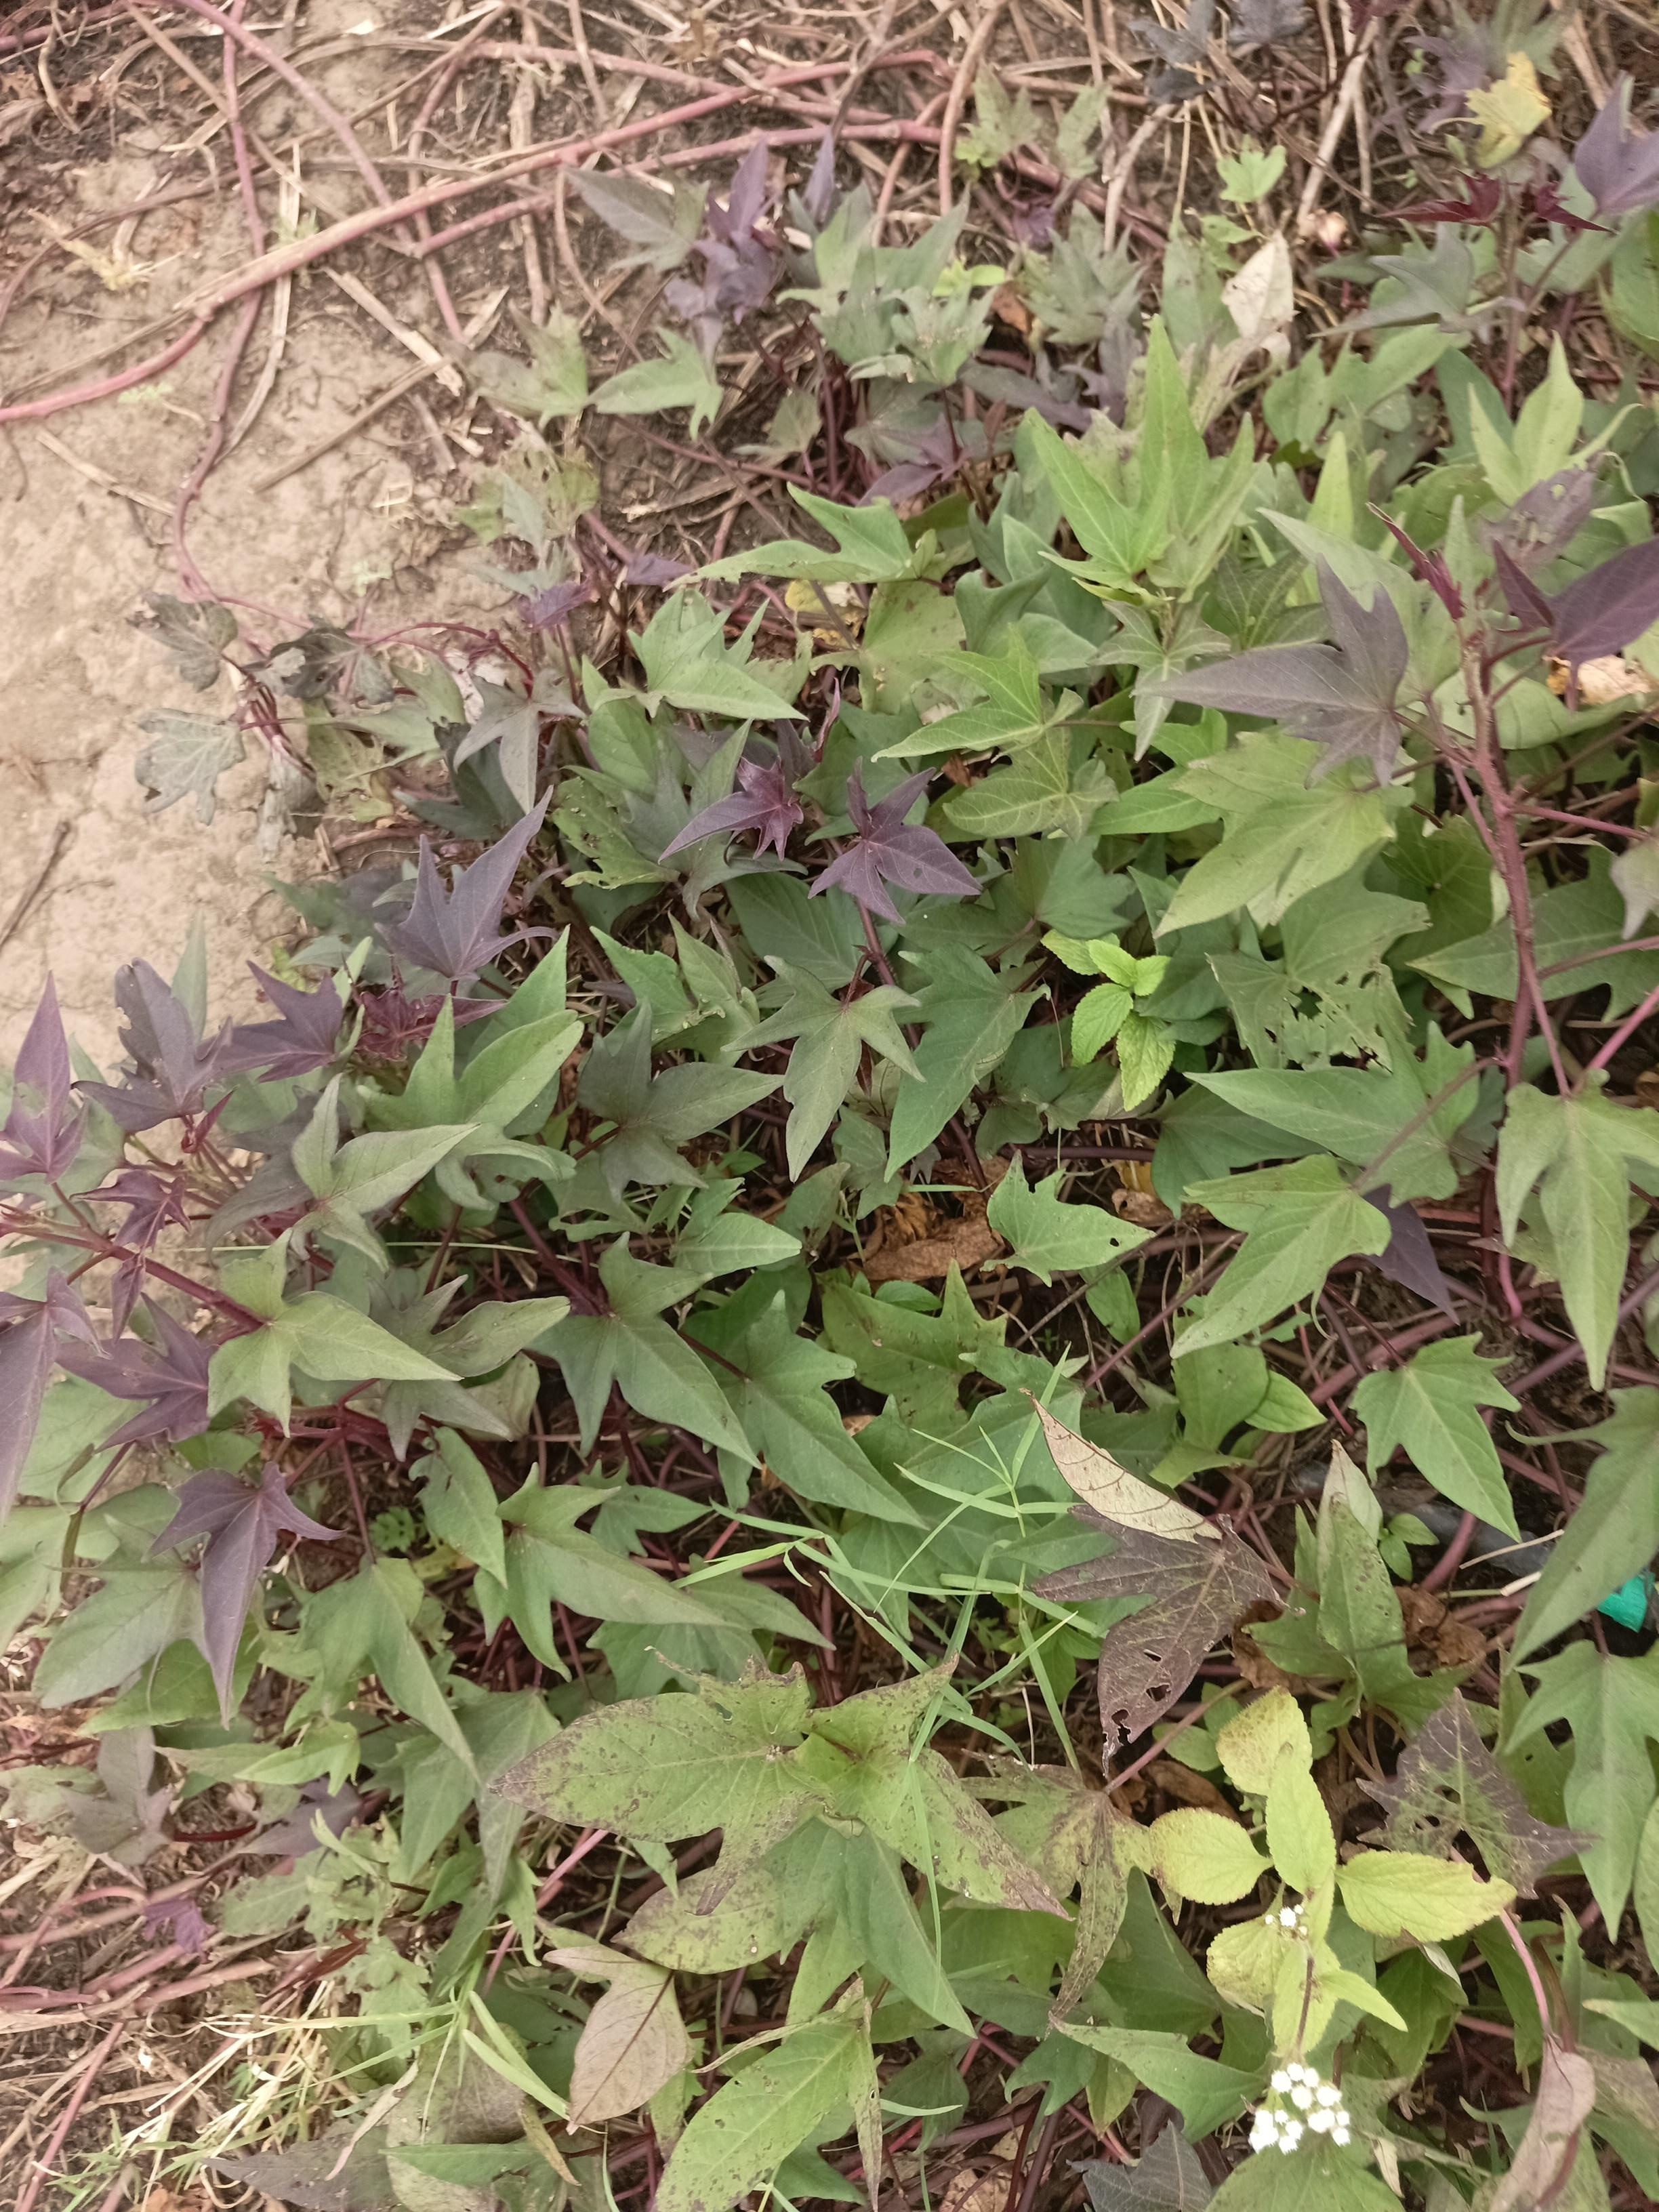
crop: sweet potato
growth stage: flowering
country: Tanzania
